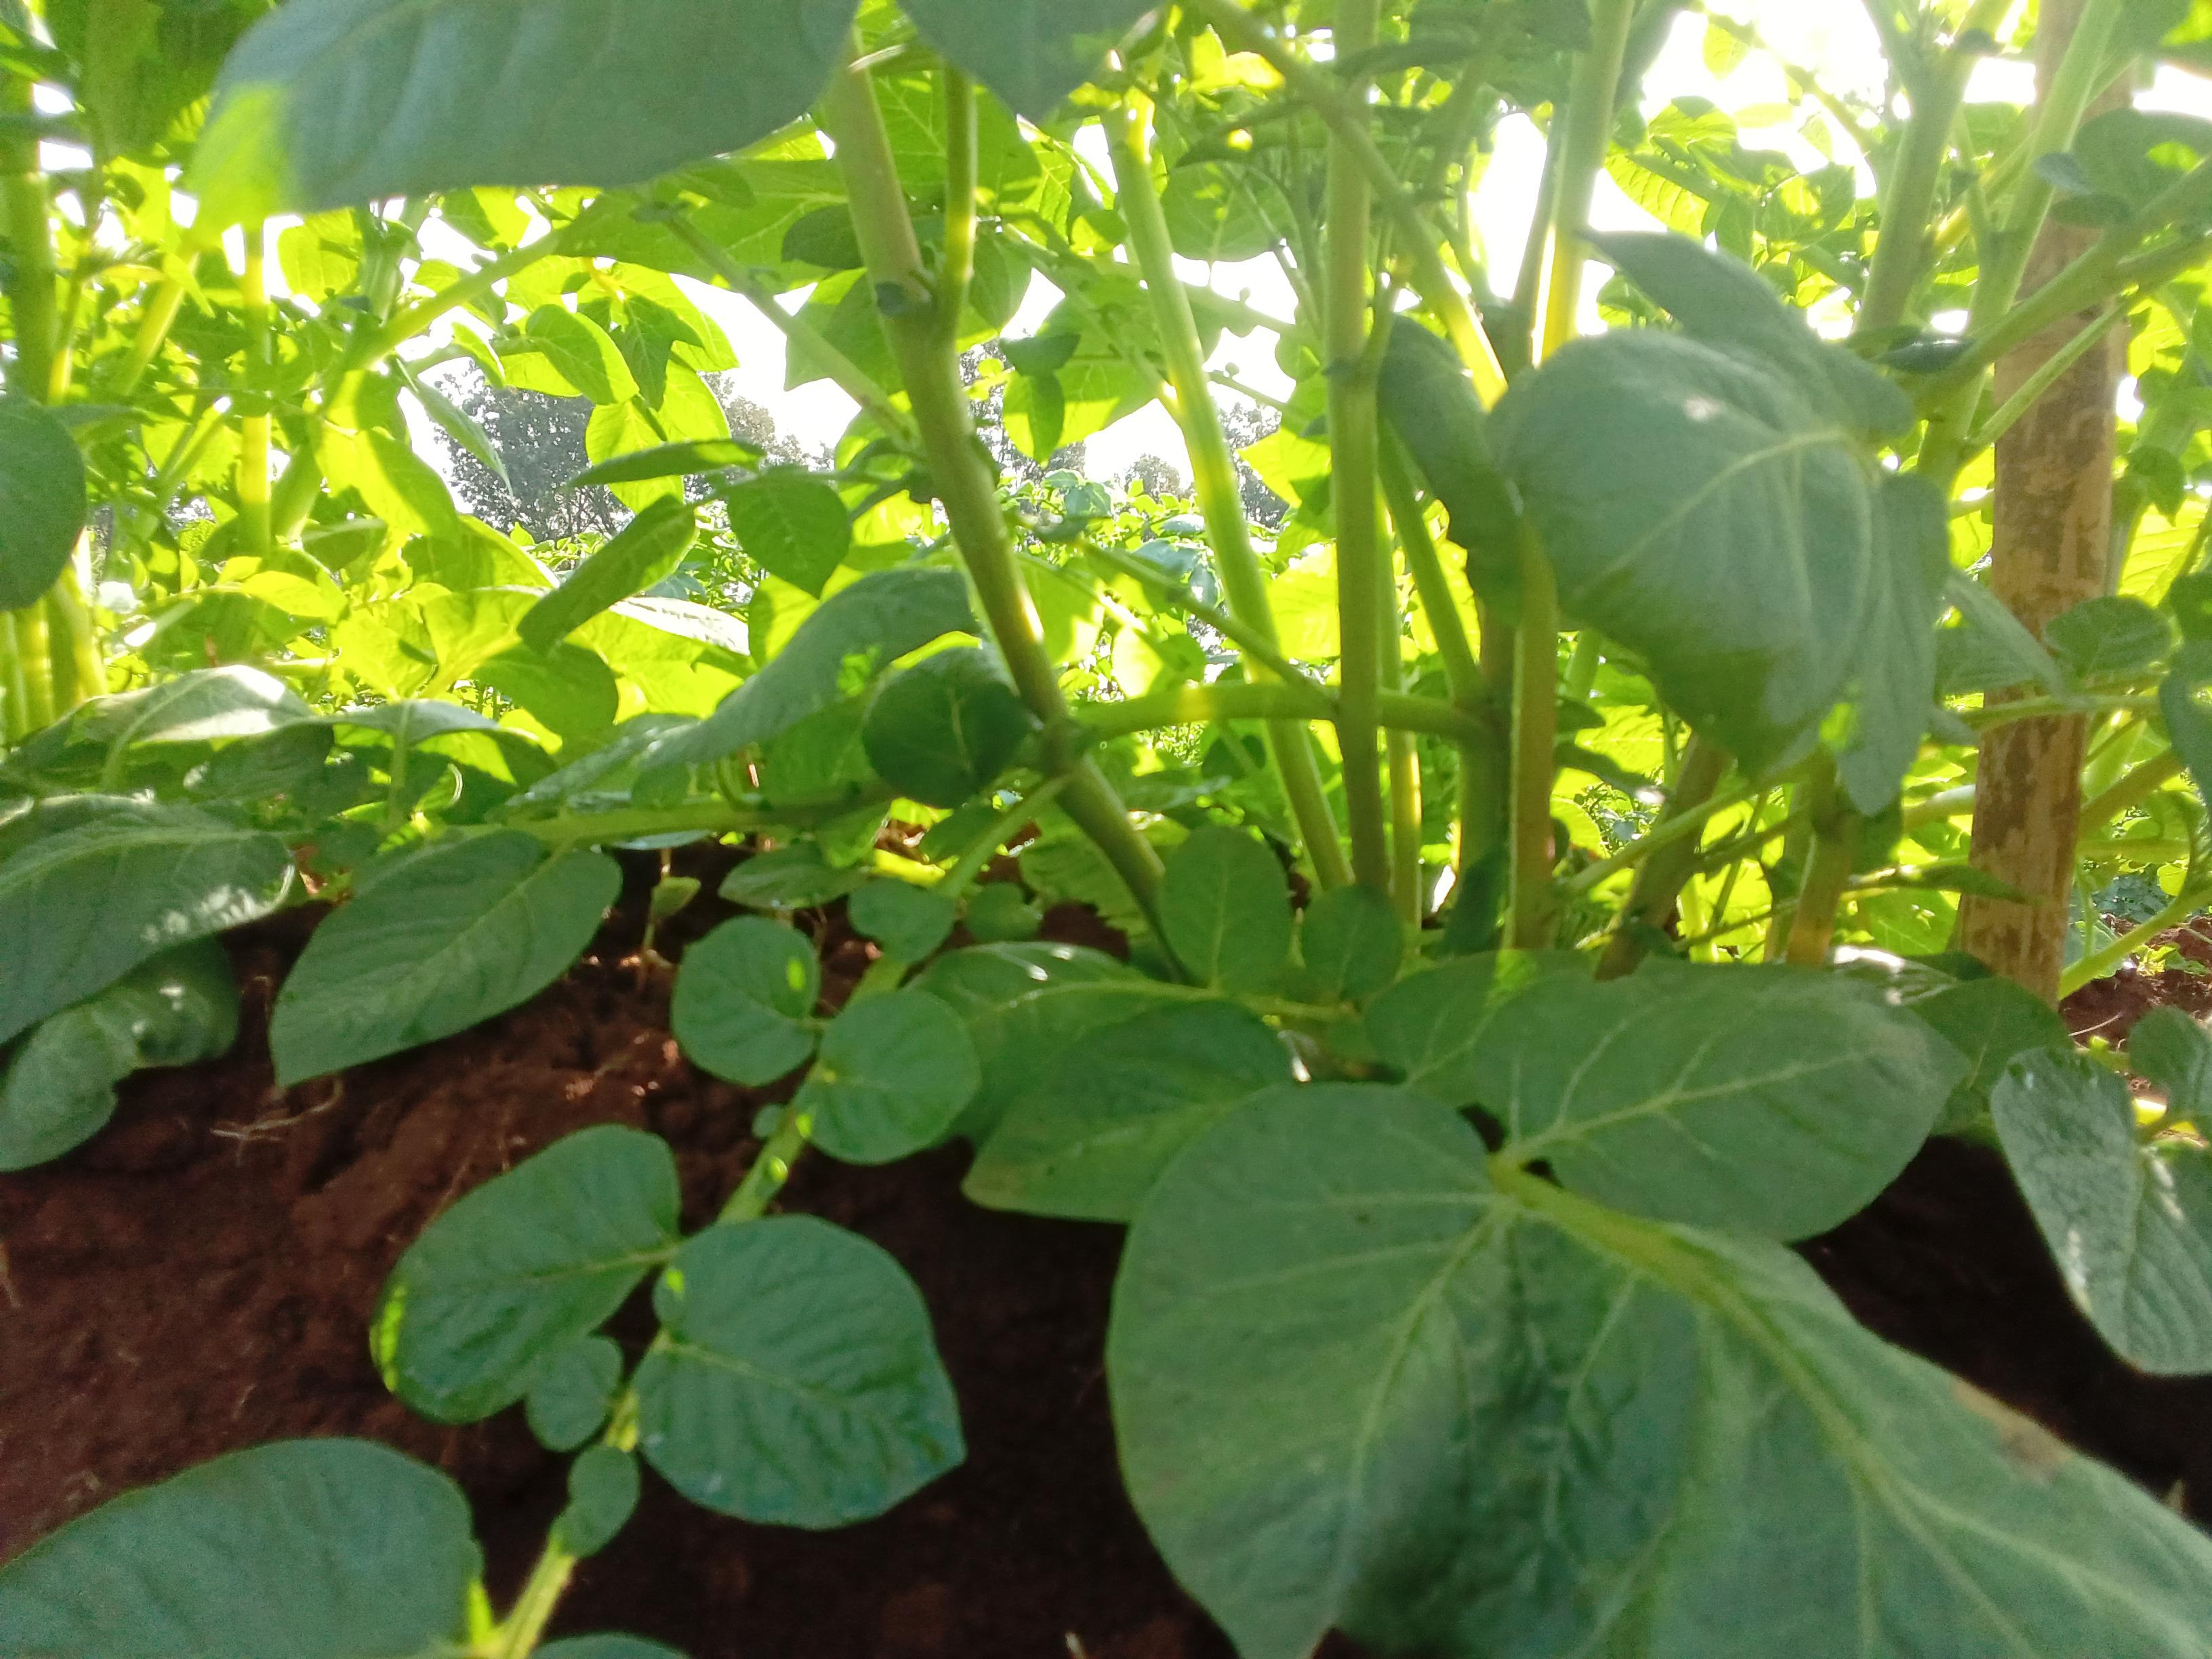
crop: potato
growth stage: vegetative
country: Kenya
